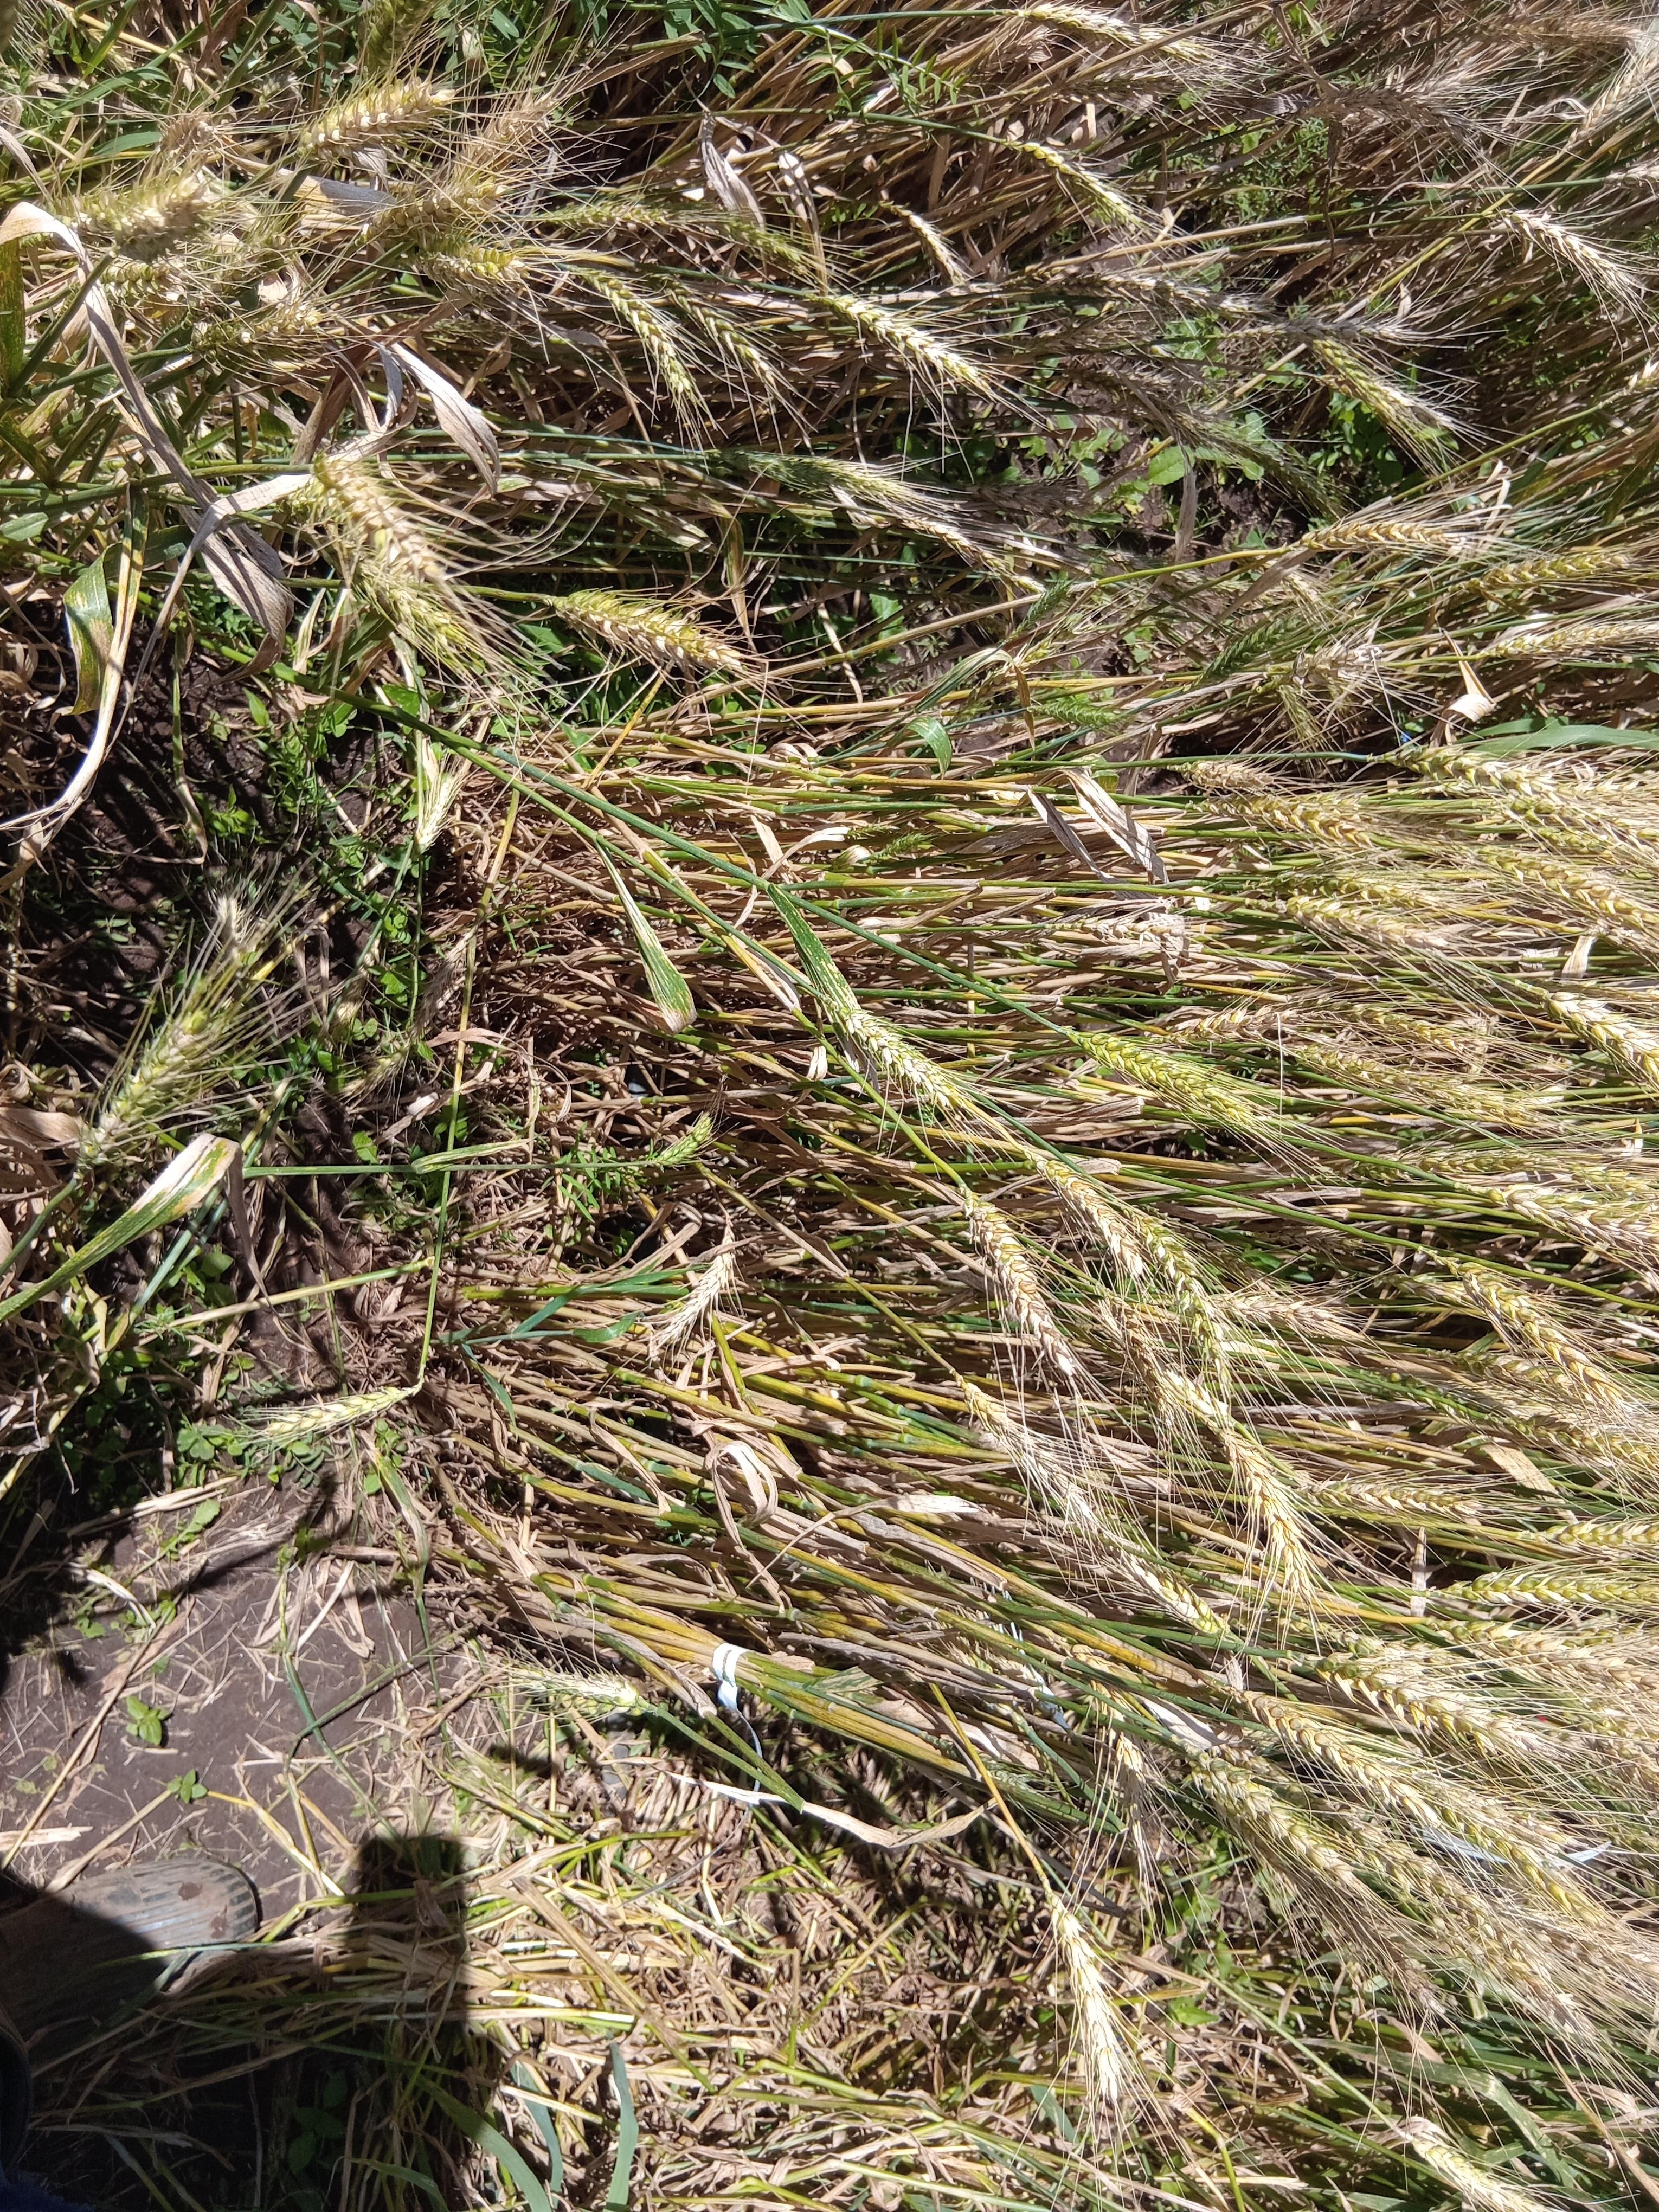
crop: wheat
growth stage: maturity
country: Kenya
